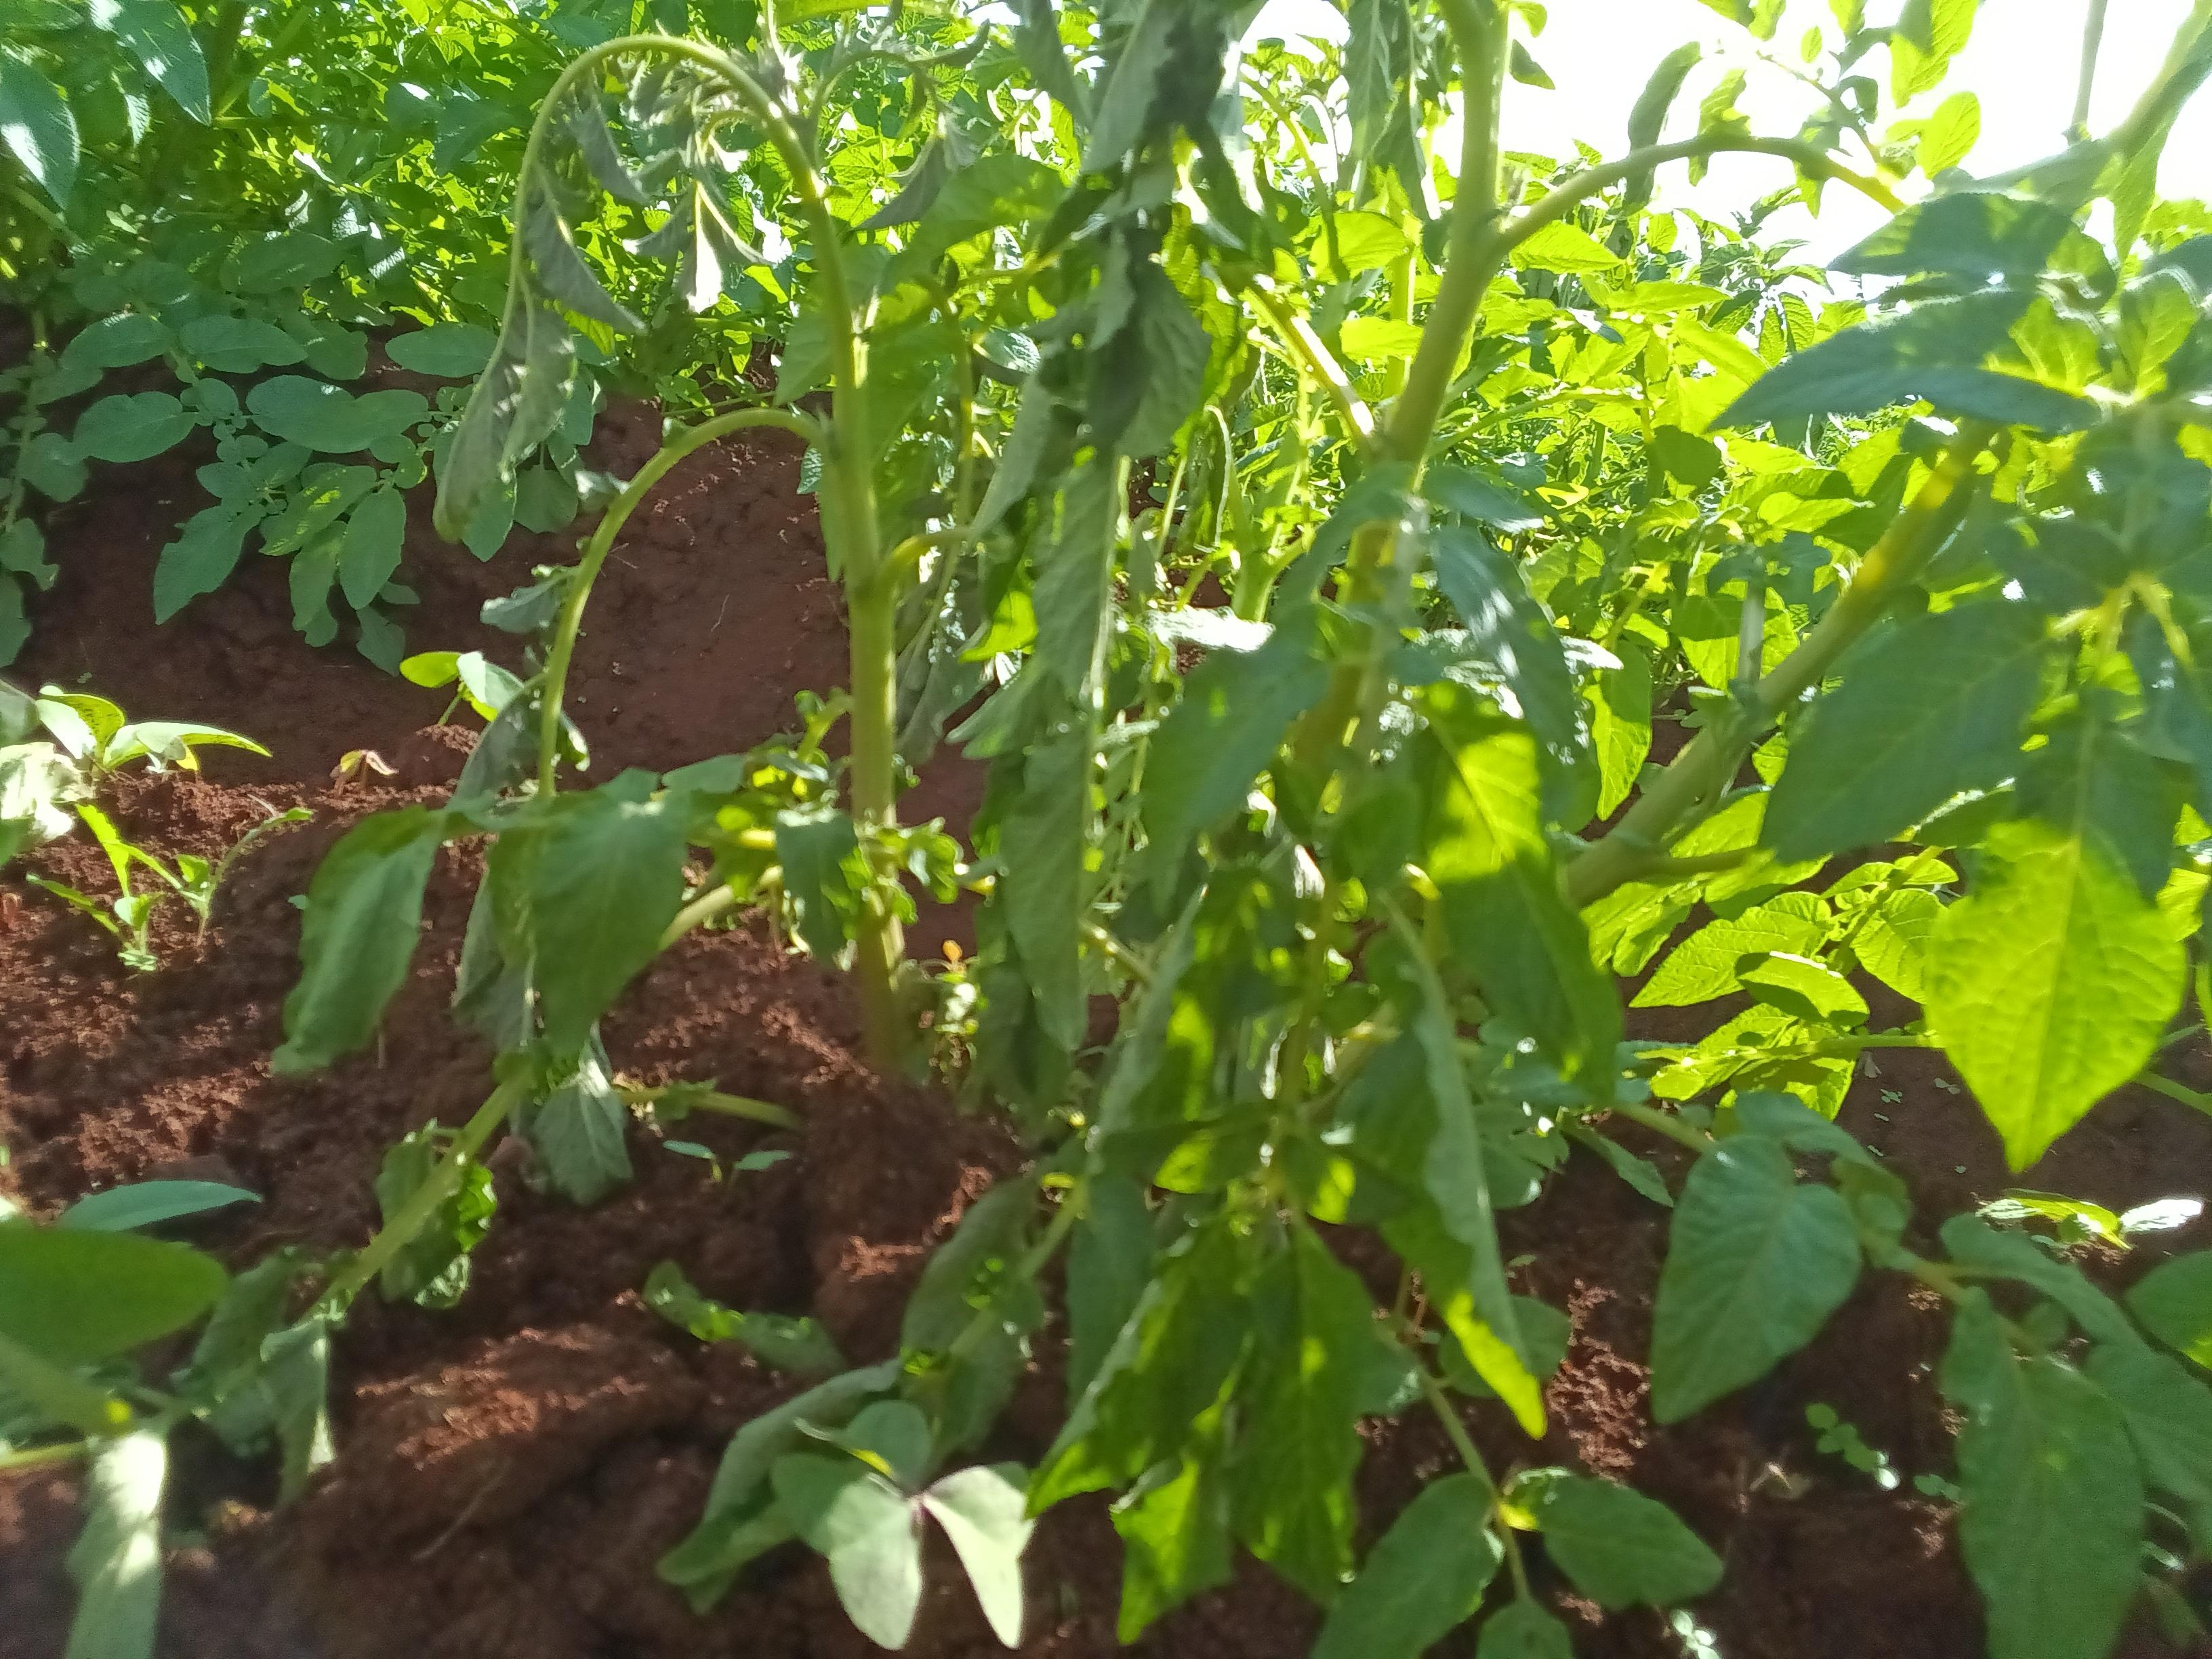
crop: potato
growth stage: vegetative
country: Kenya
